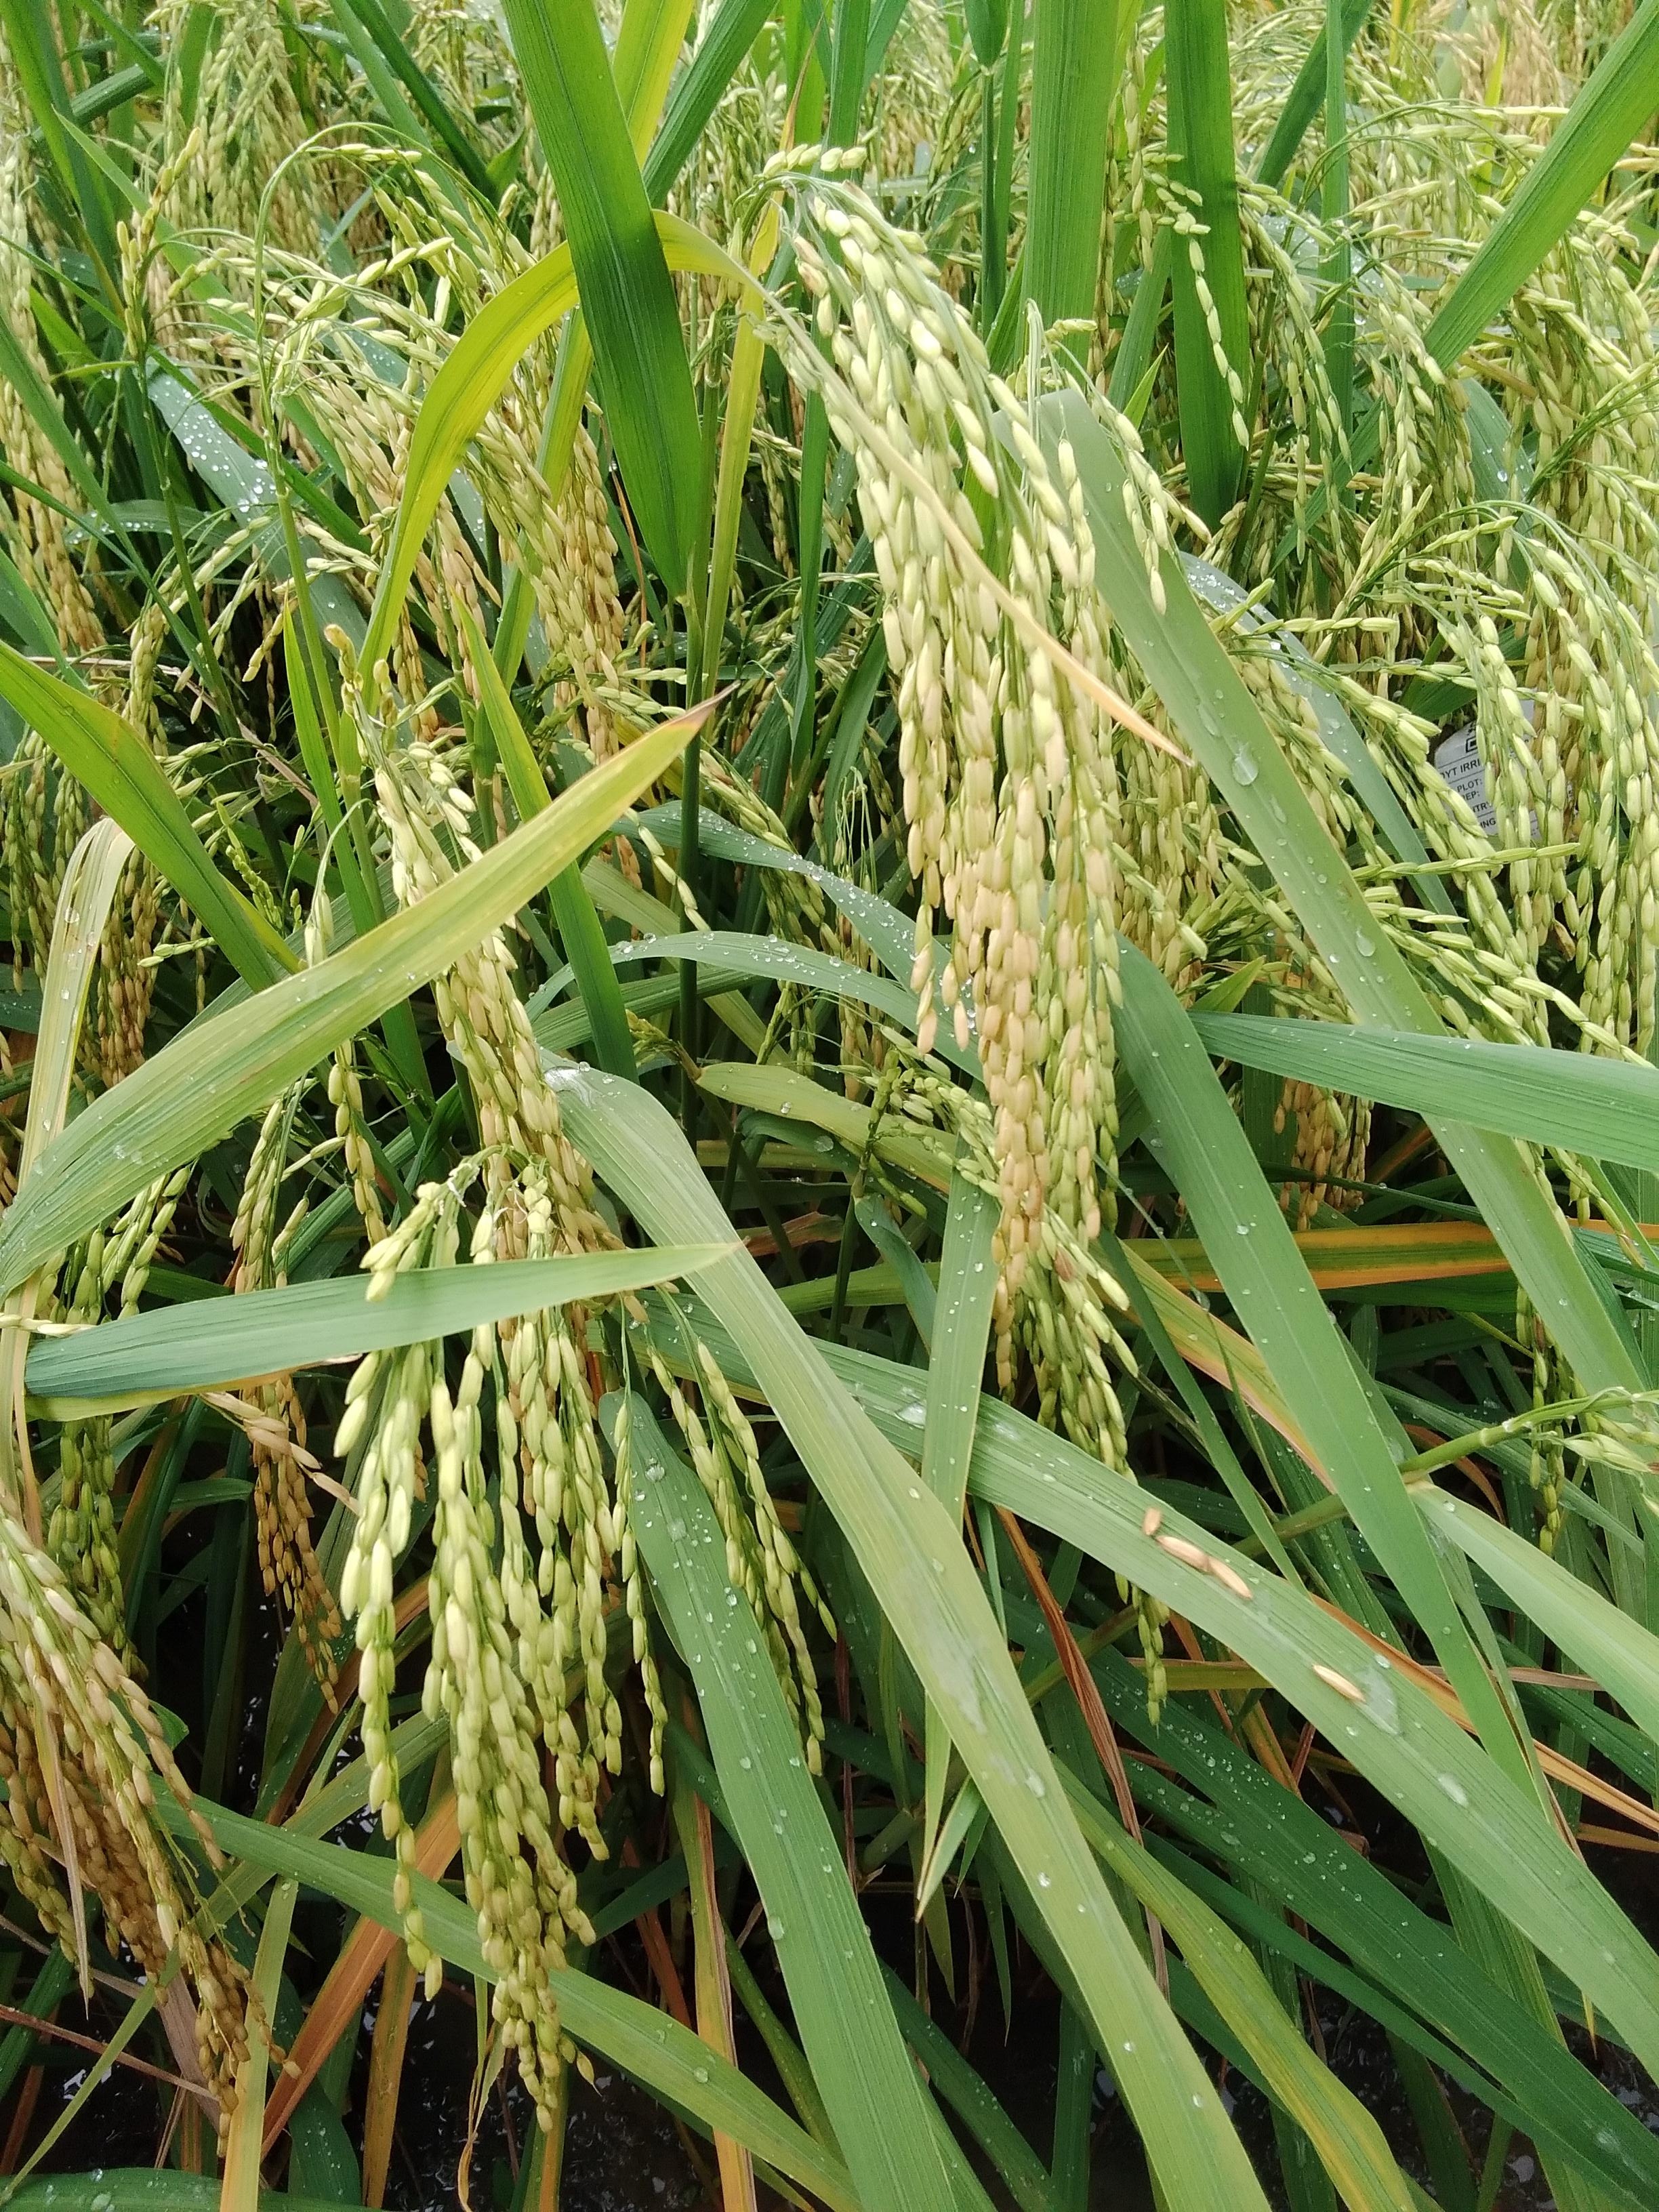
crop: rice
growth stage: ripening
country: Nigeria
